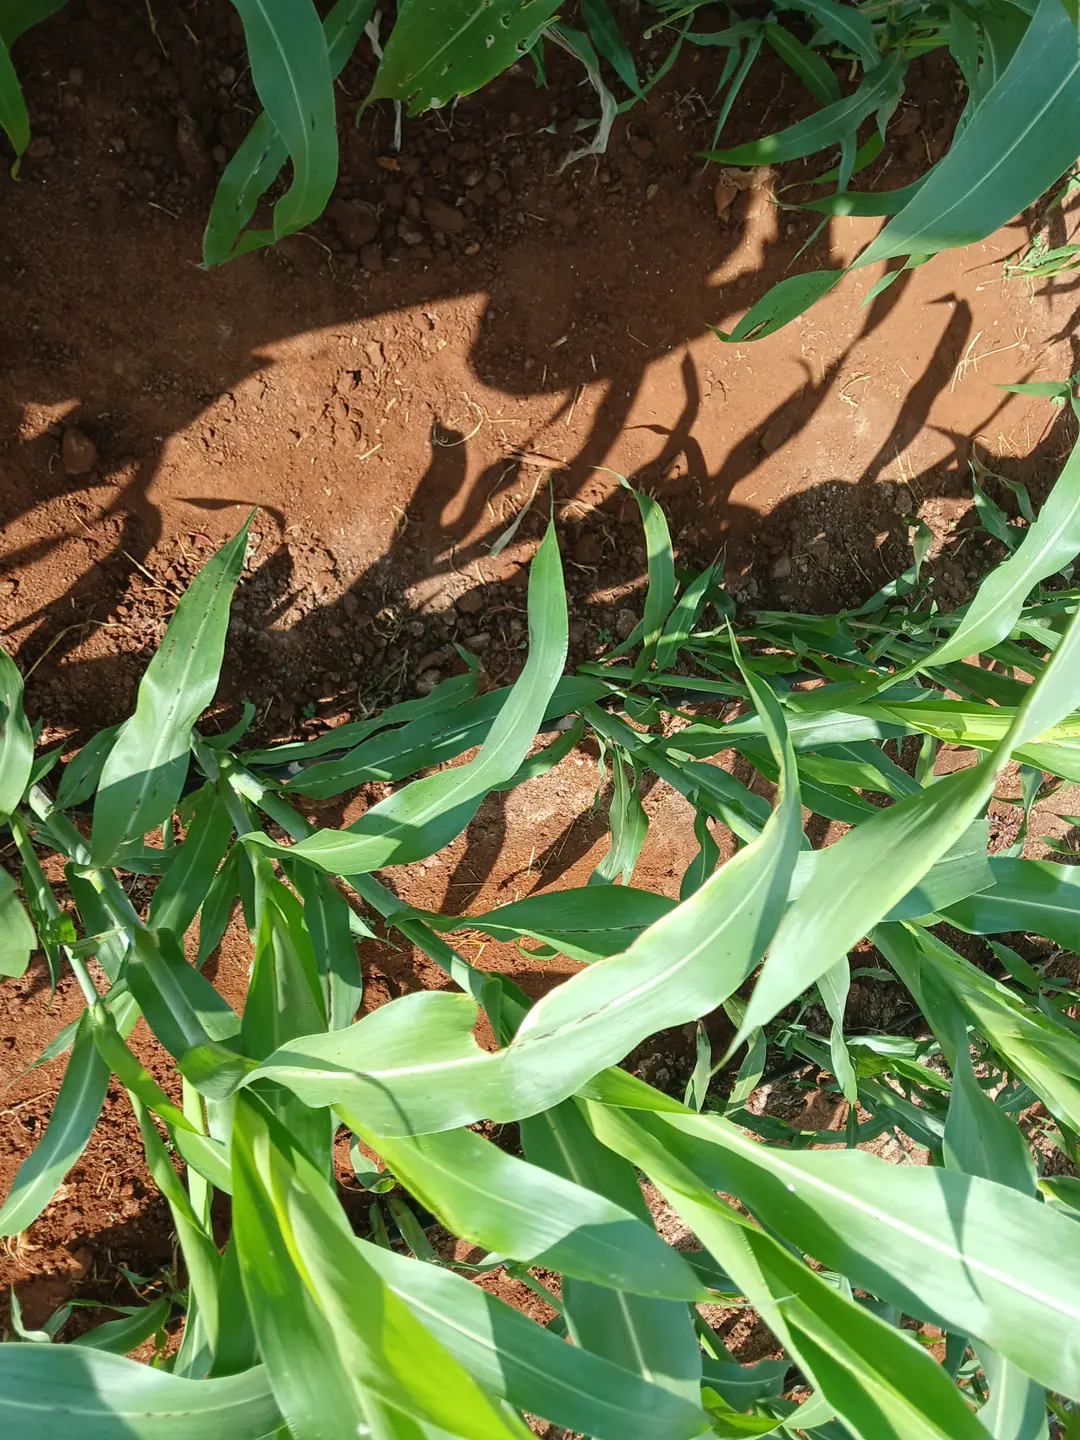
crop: sorghum
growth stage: elongation stem
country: Kenya
